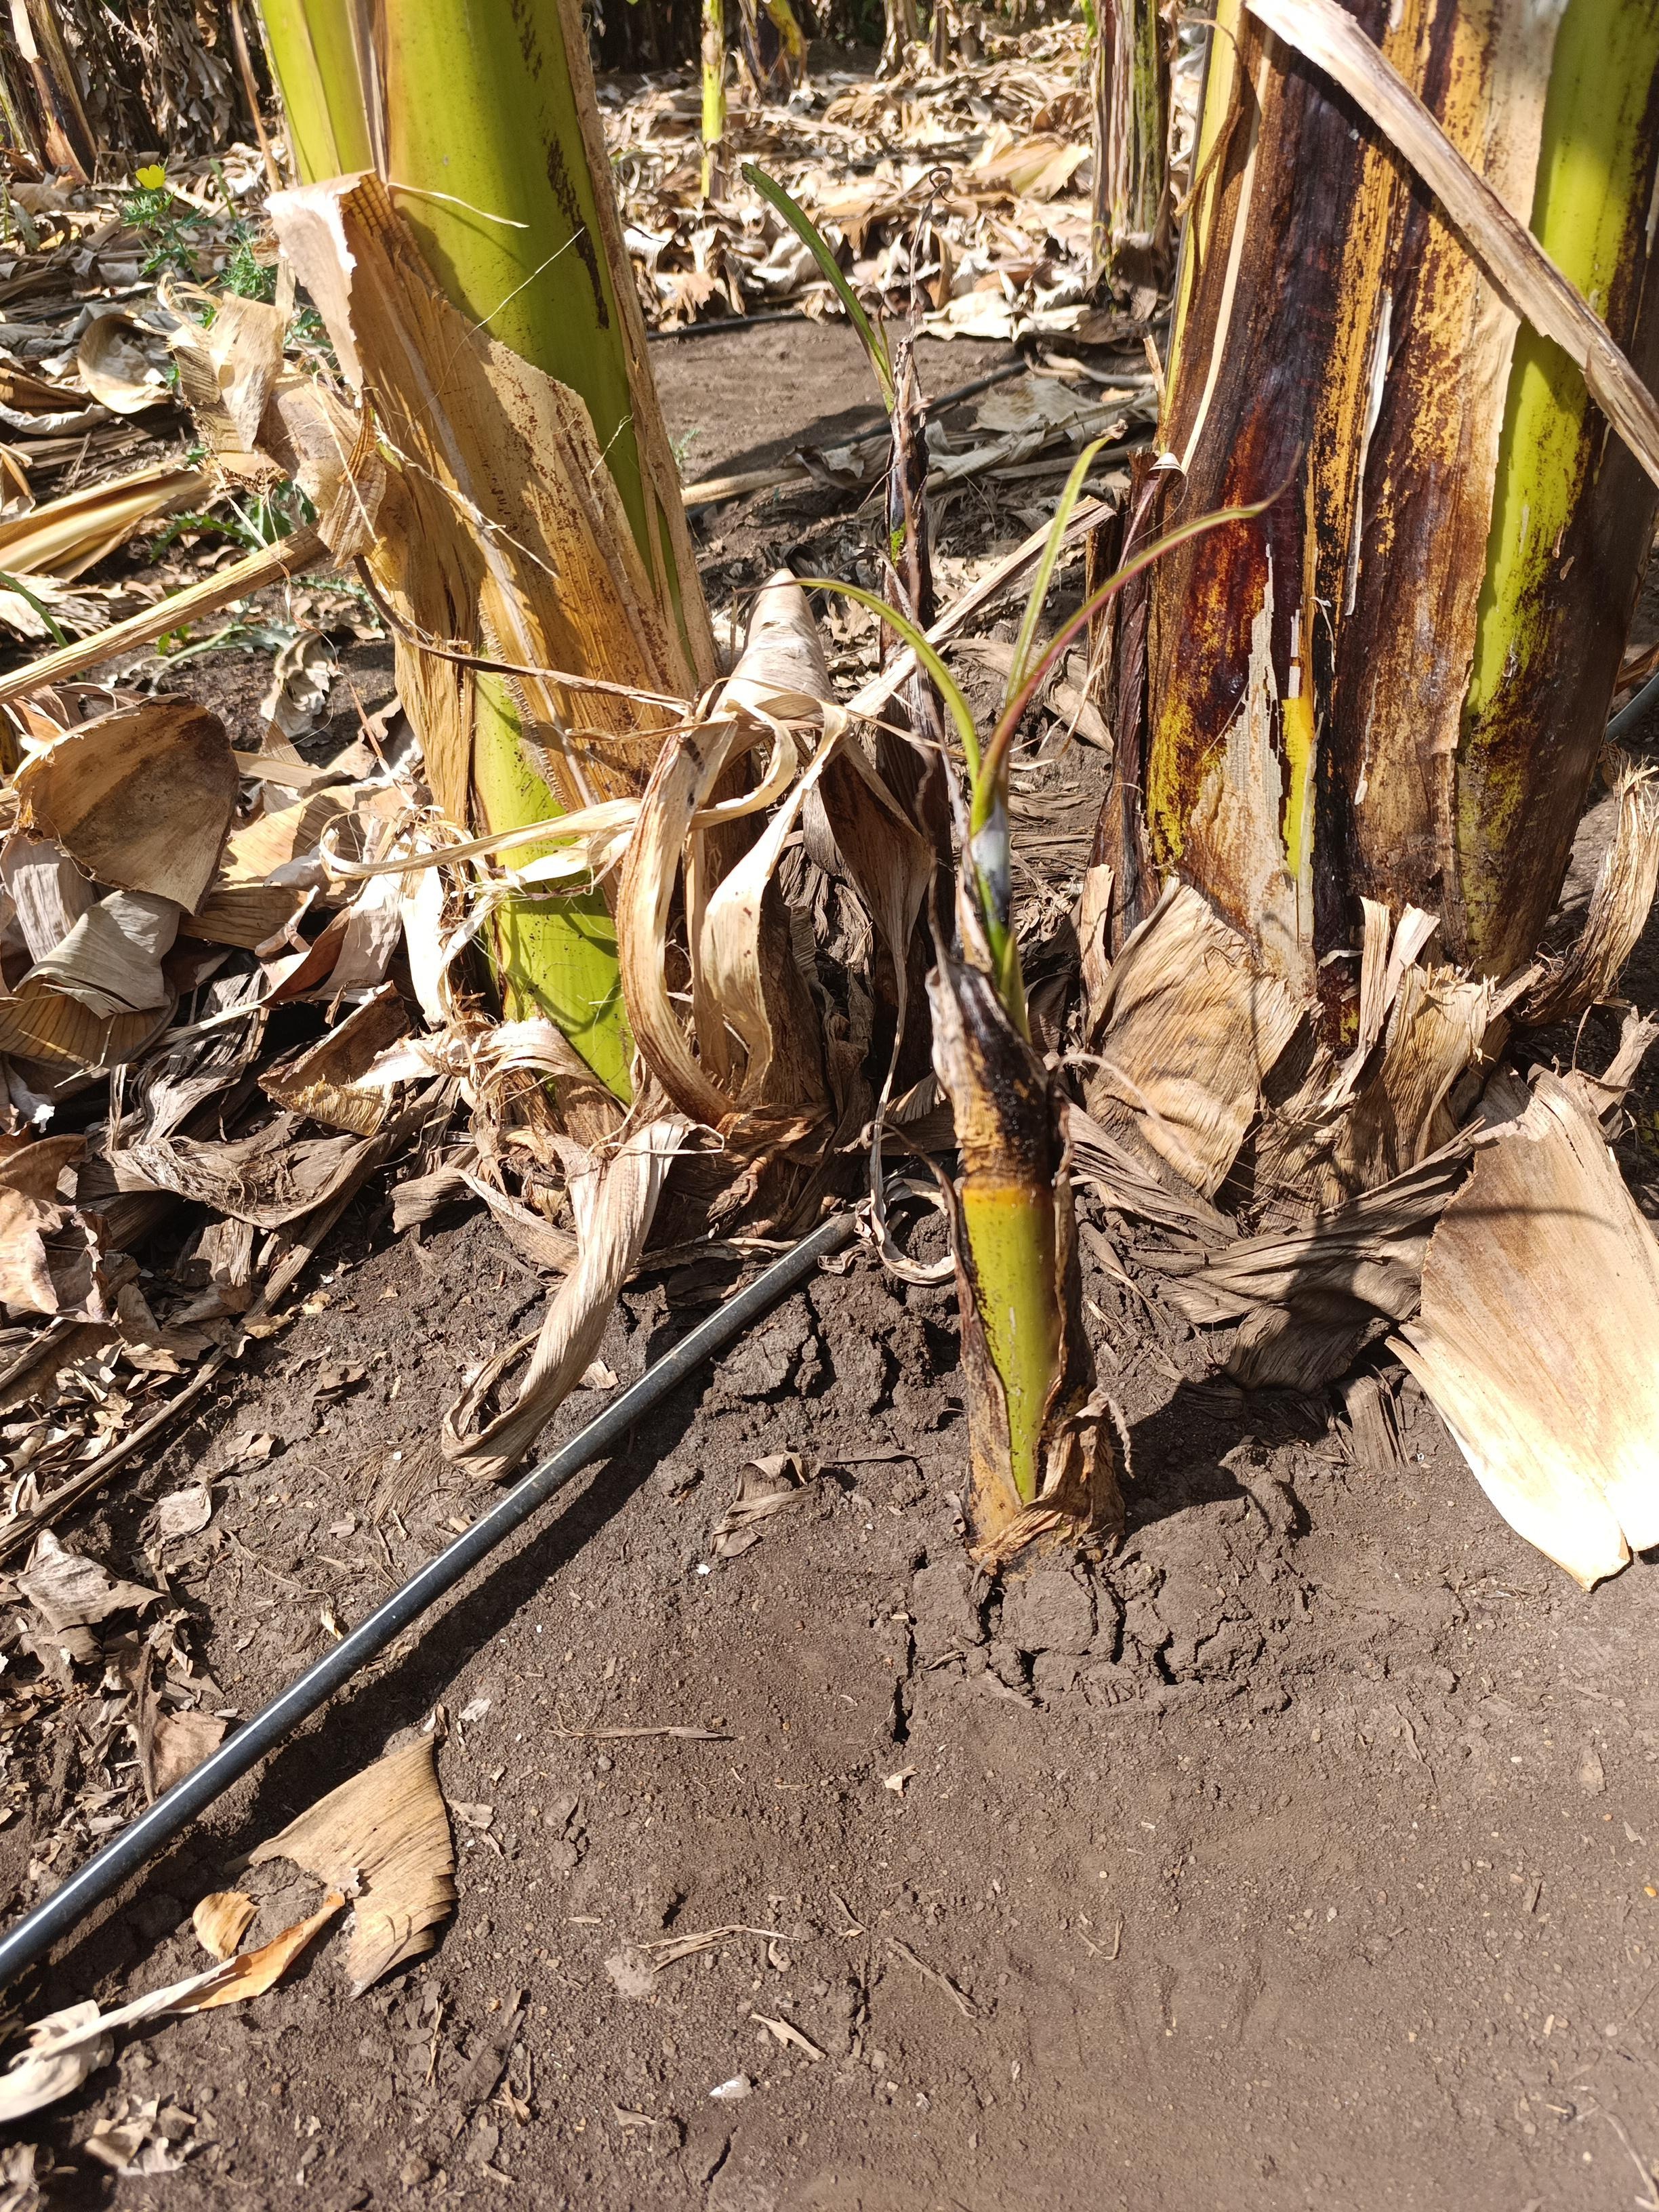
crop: banana
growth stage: emergence sucker
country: Tanzania
